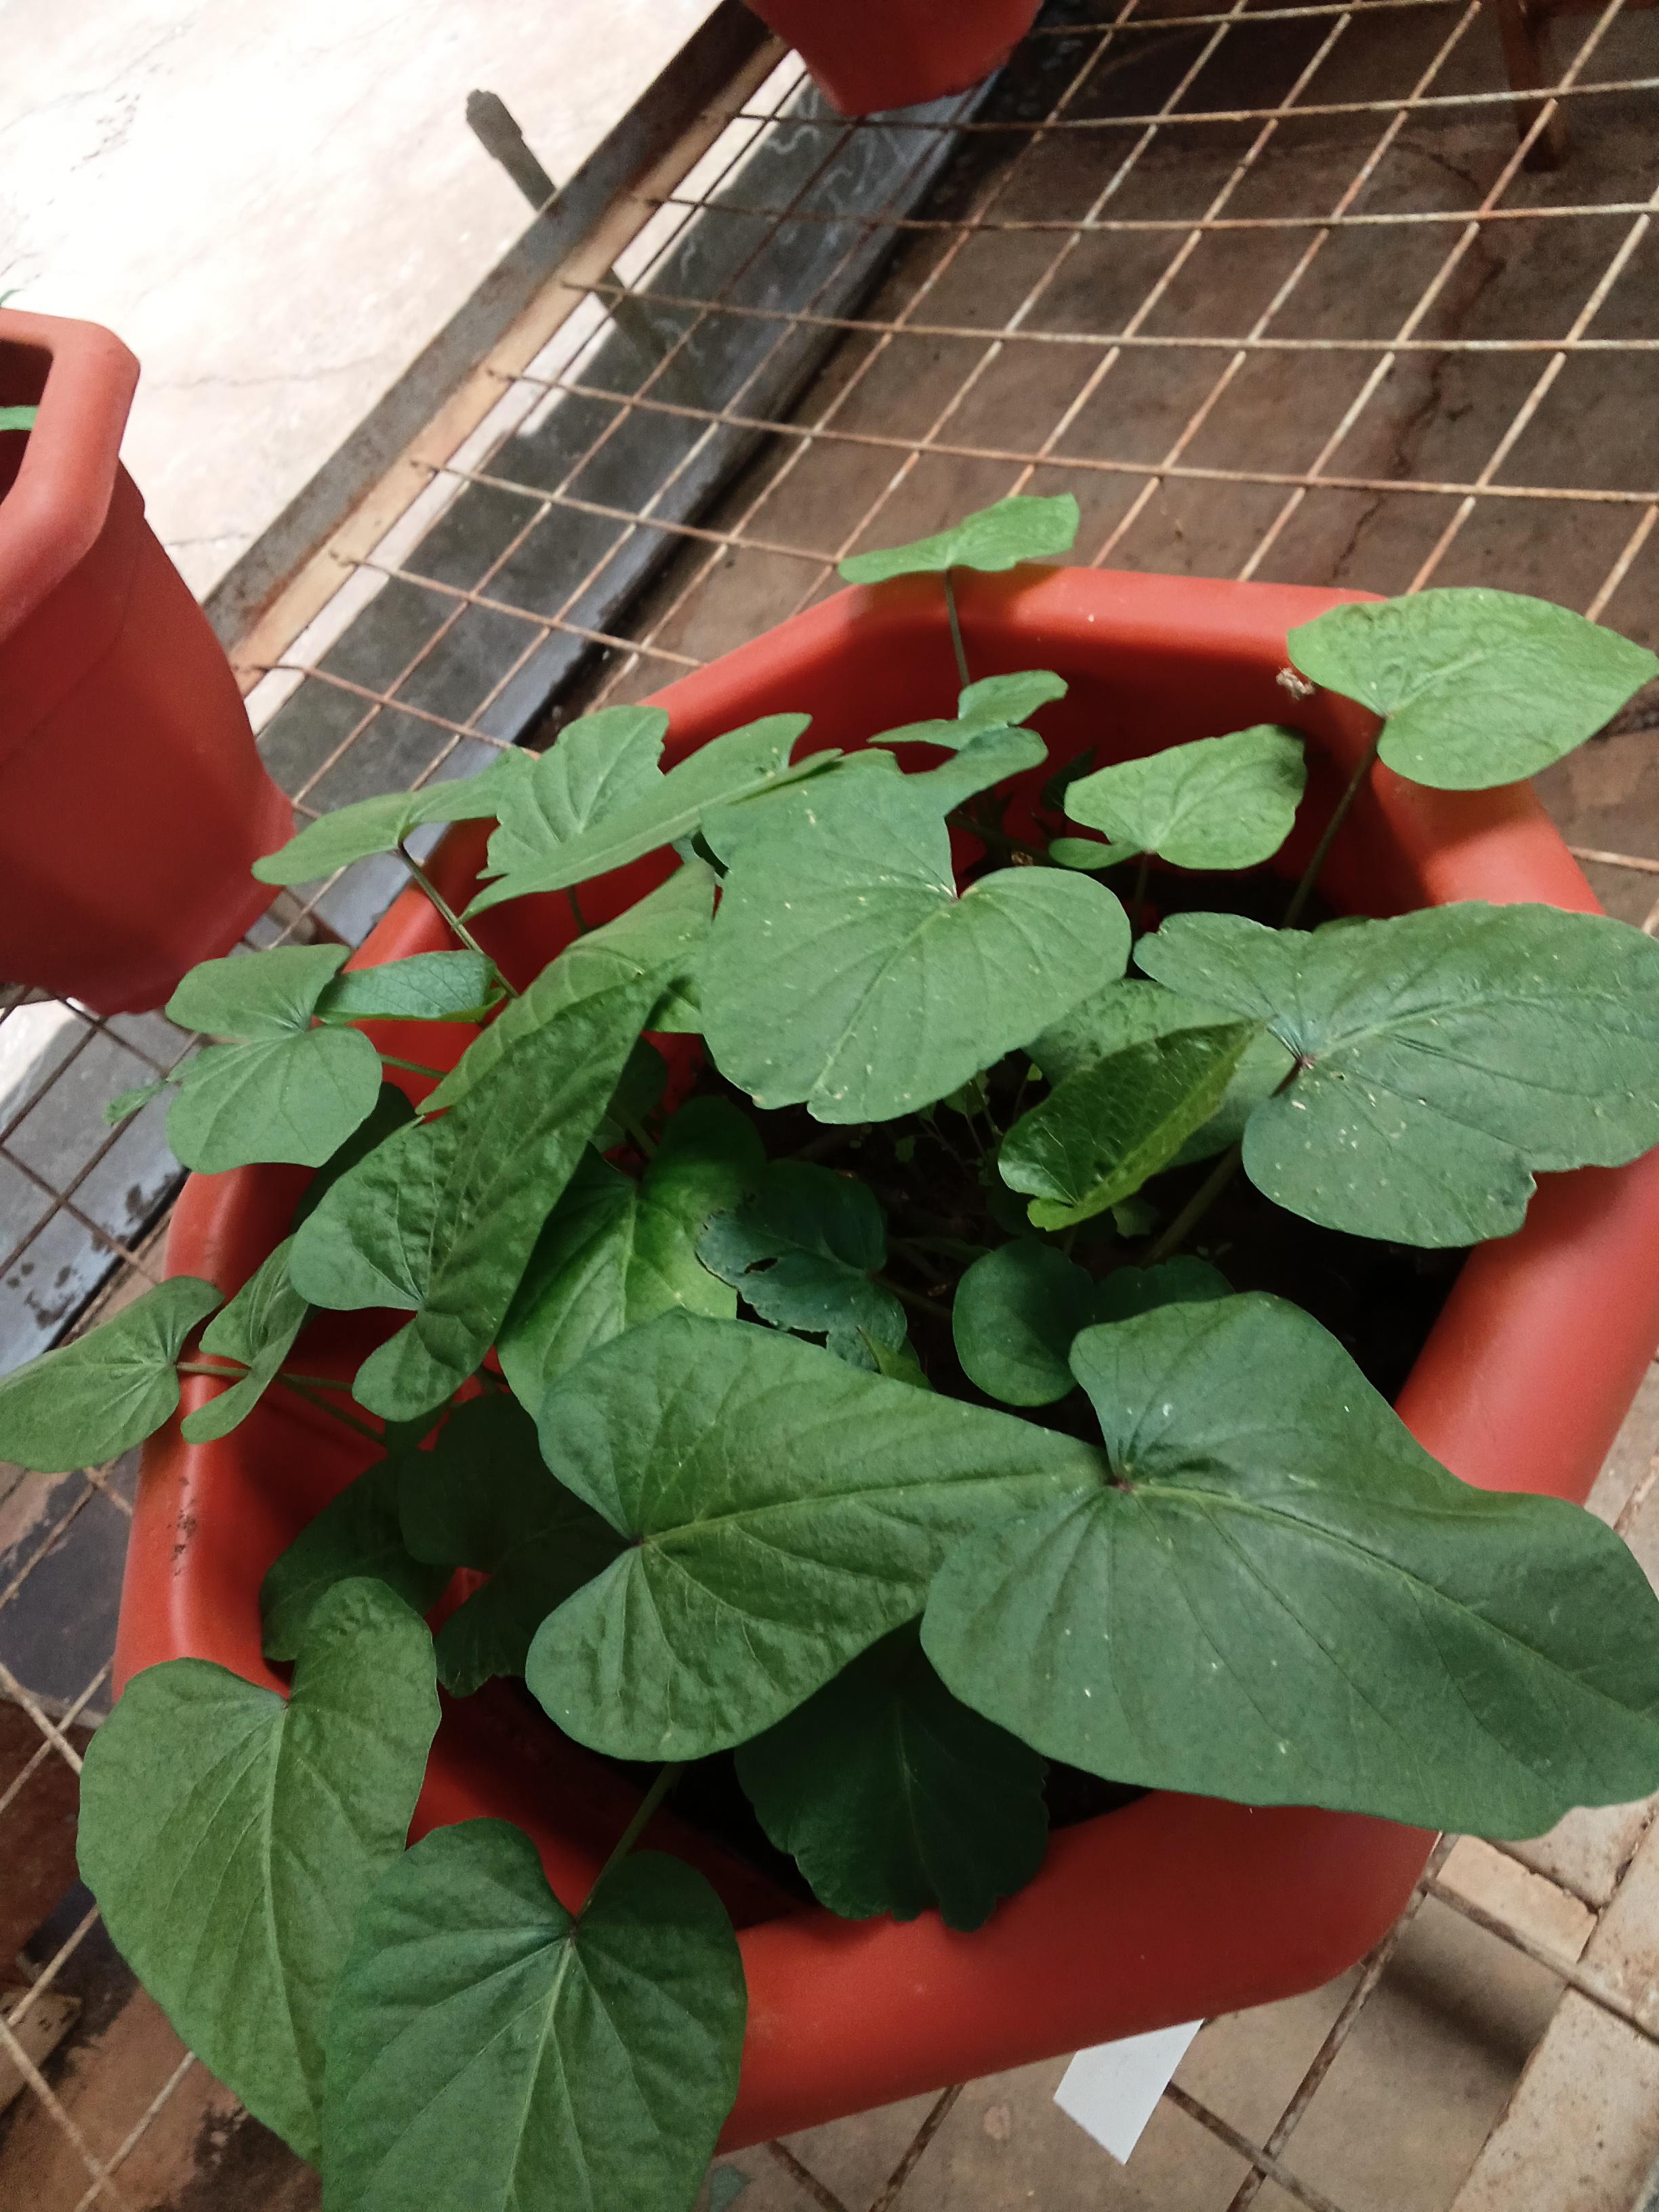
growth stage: vegetative
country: Kenya
